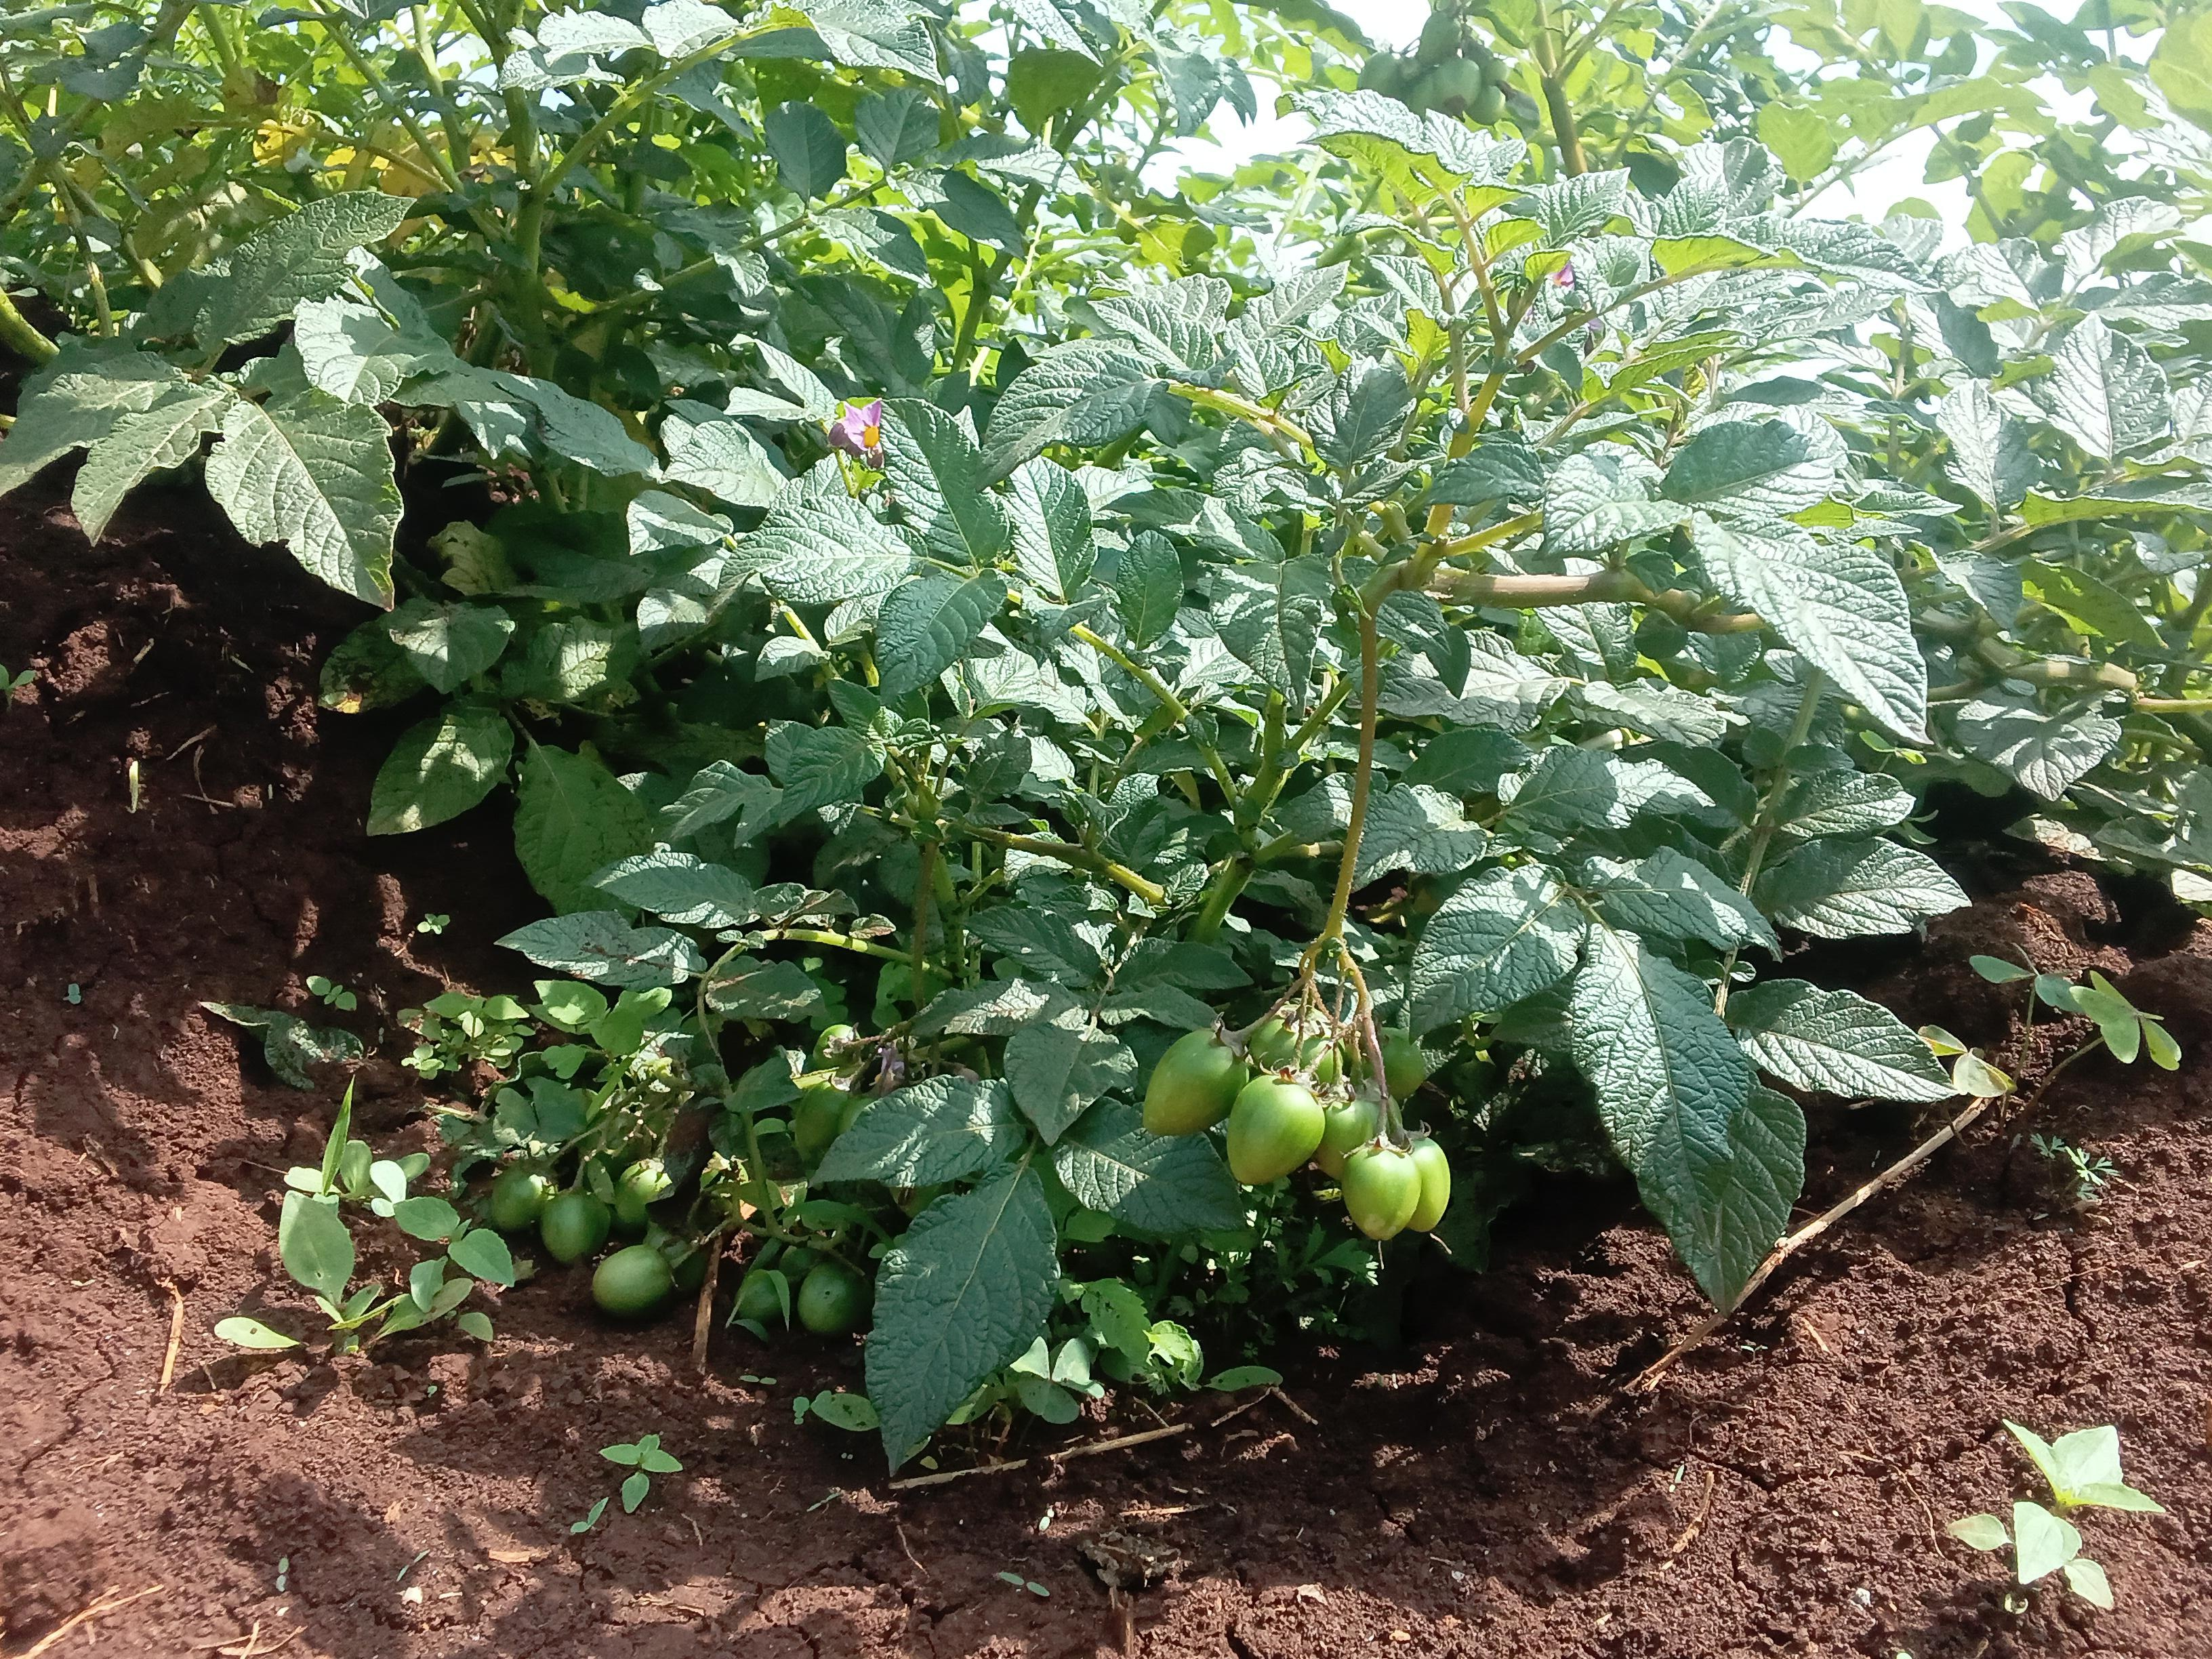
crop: potato
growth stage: harvest maturity
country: Kenya
